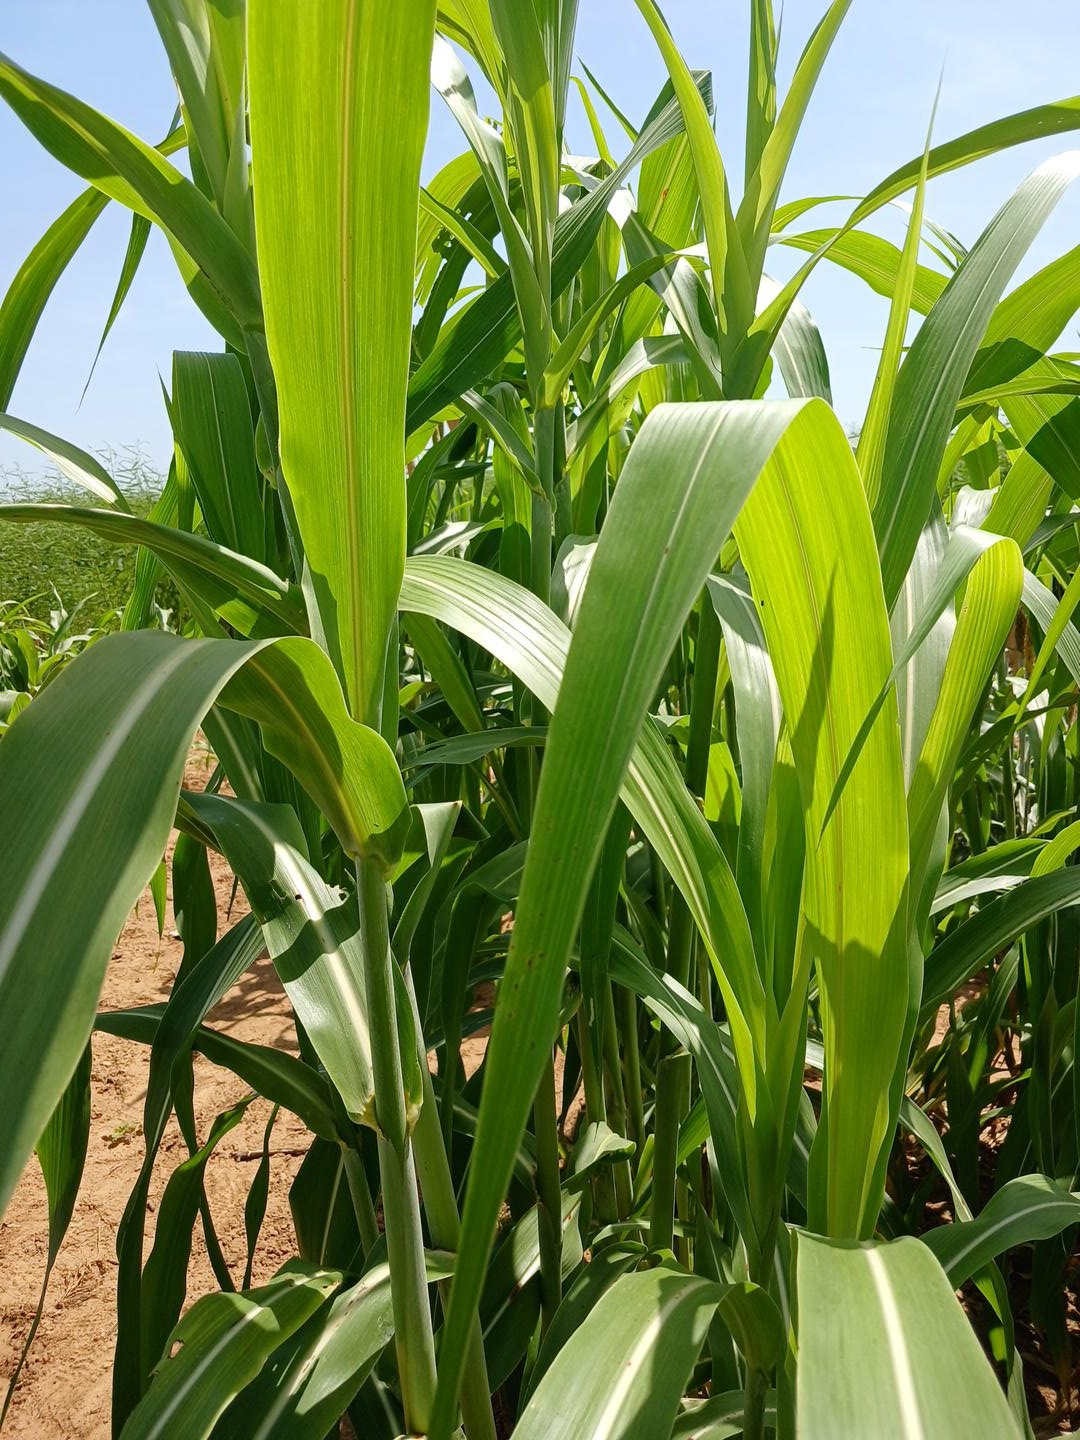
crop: sorghum
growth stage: vegetative
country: Senegal
